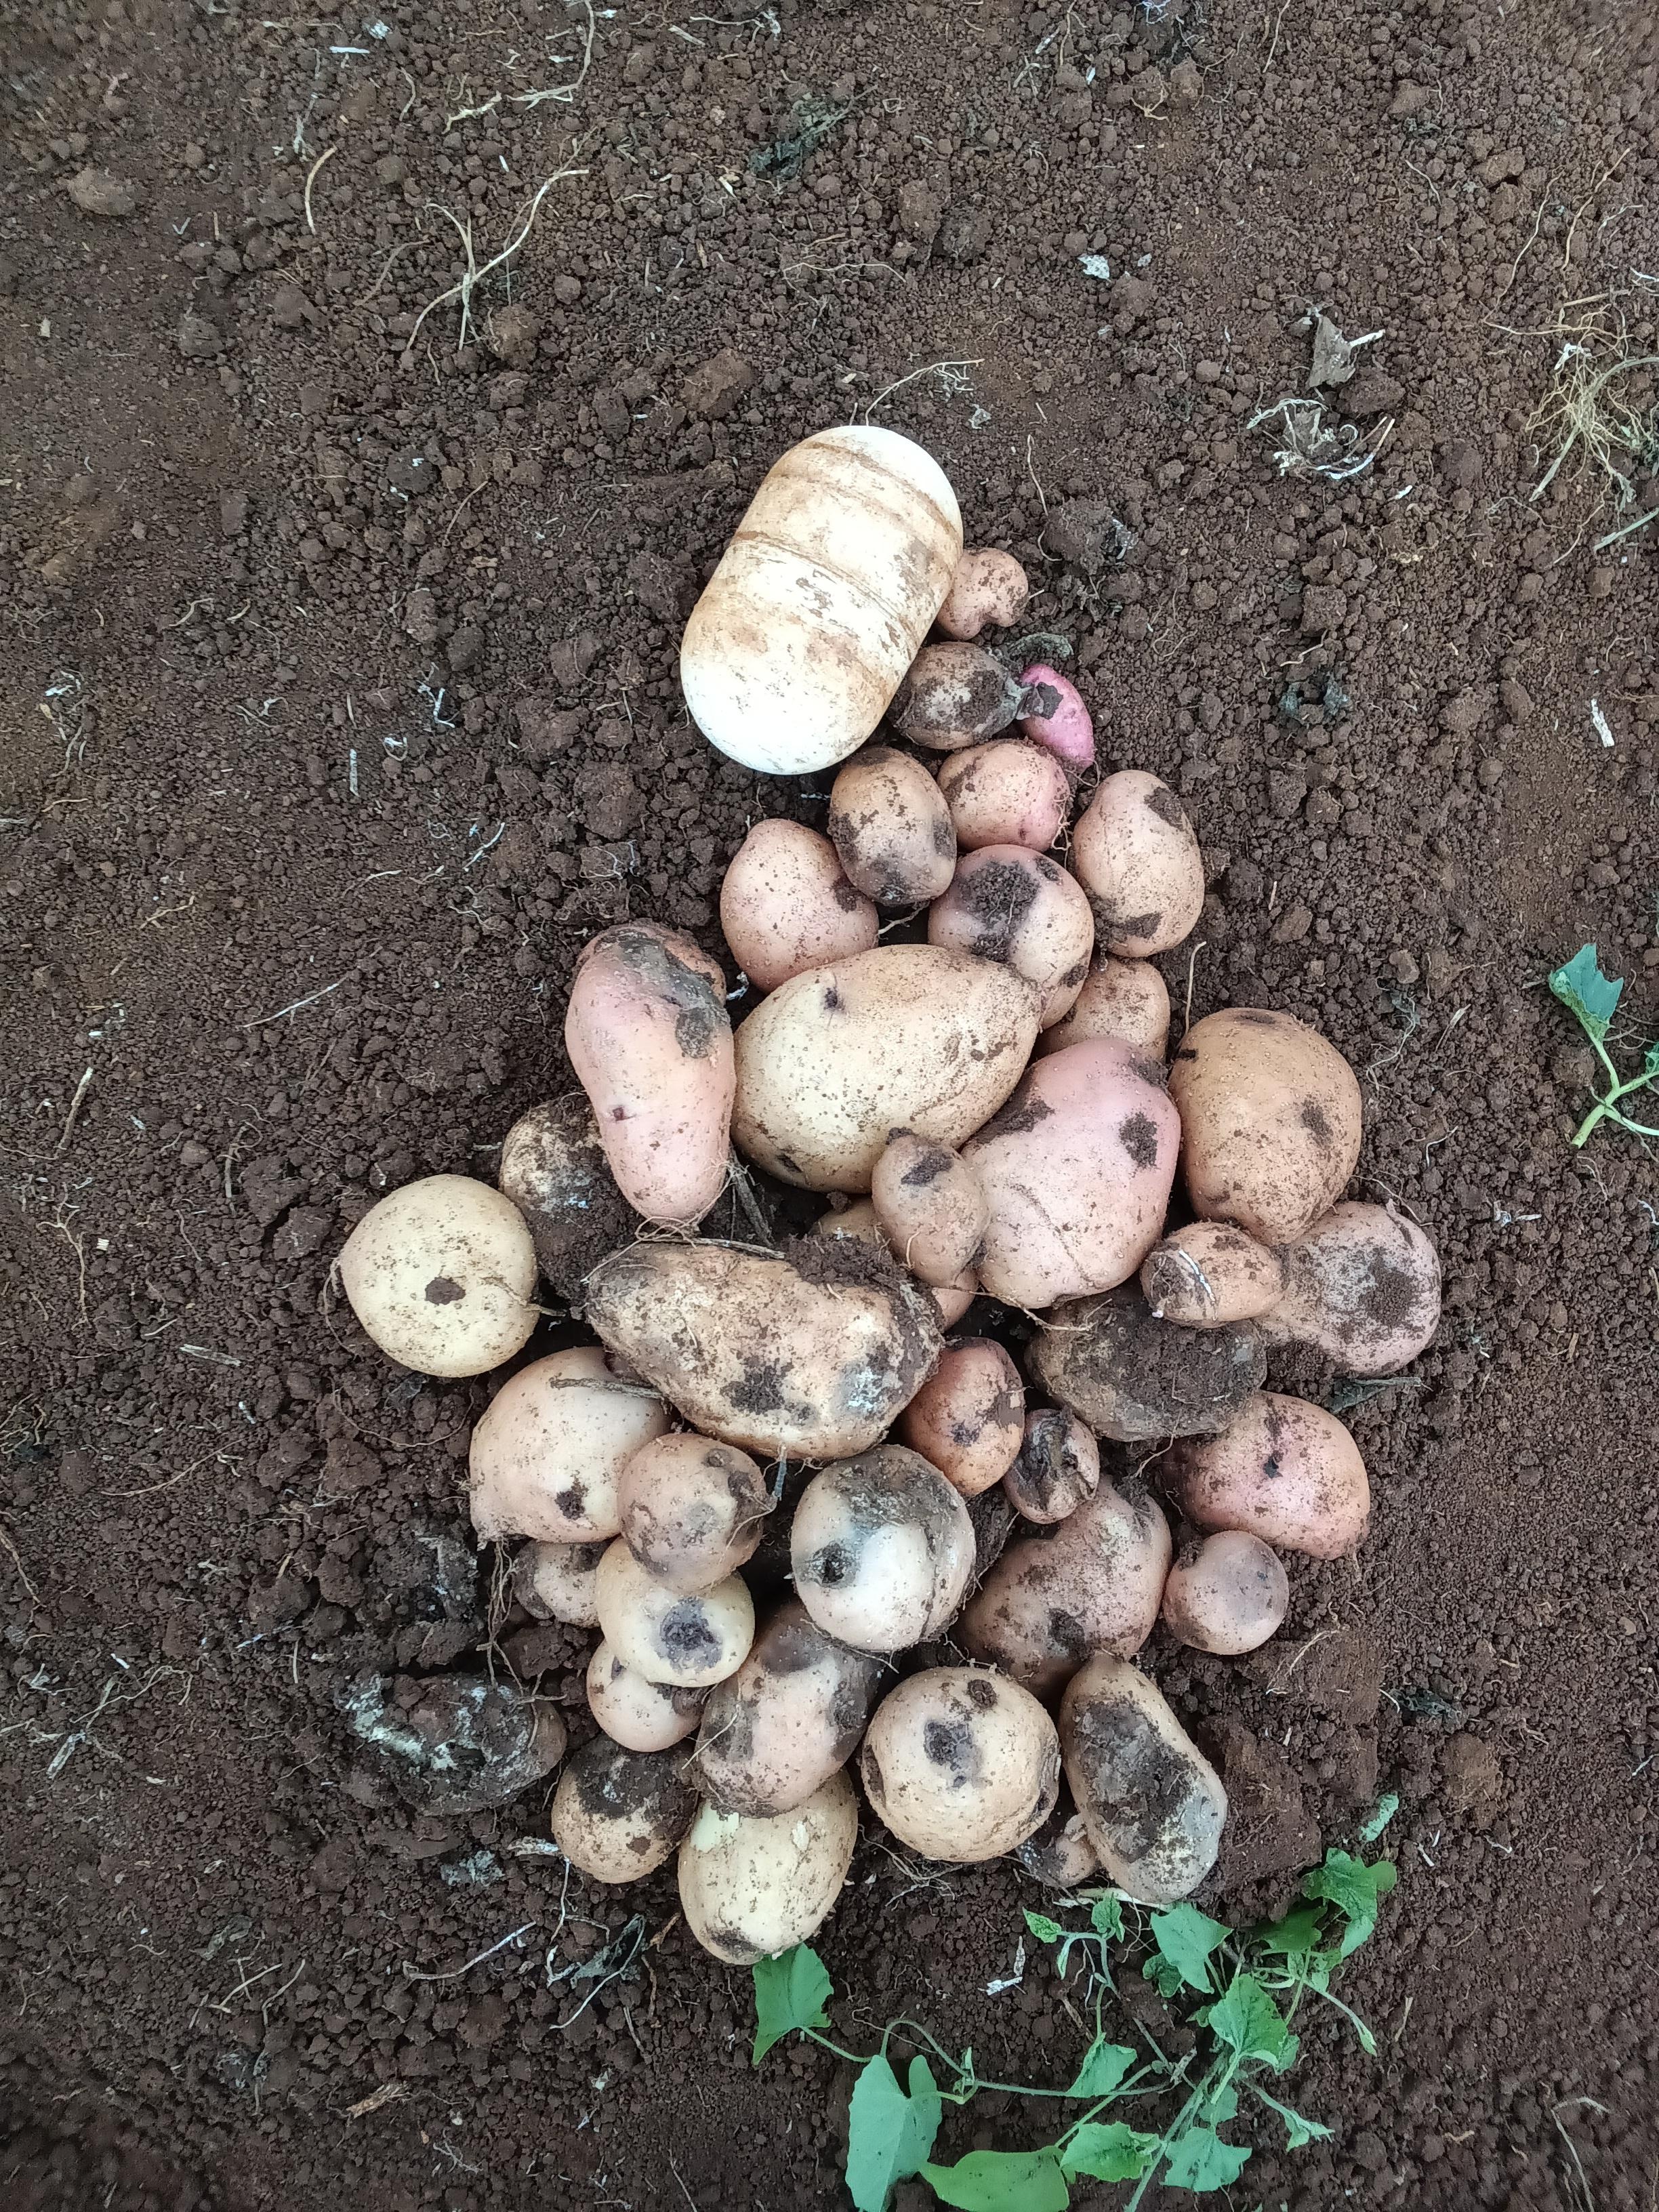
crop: potato
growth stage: harvest
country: Kenya
